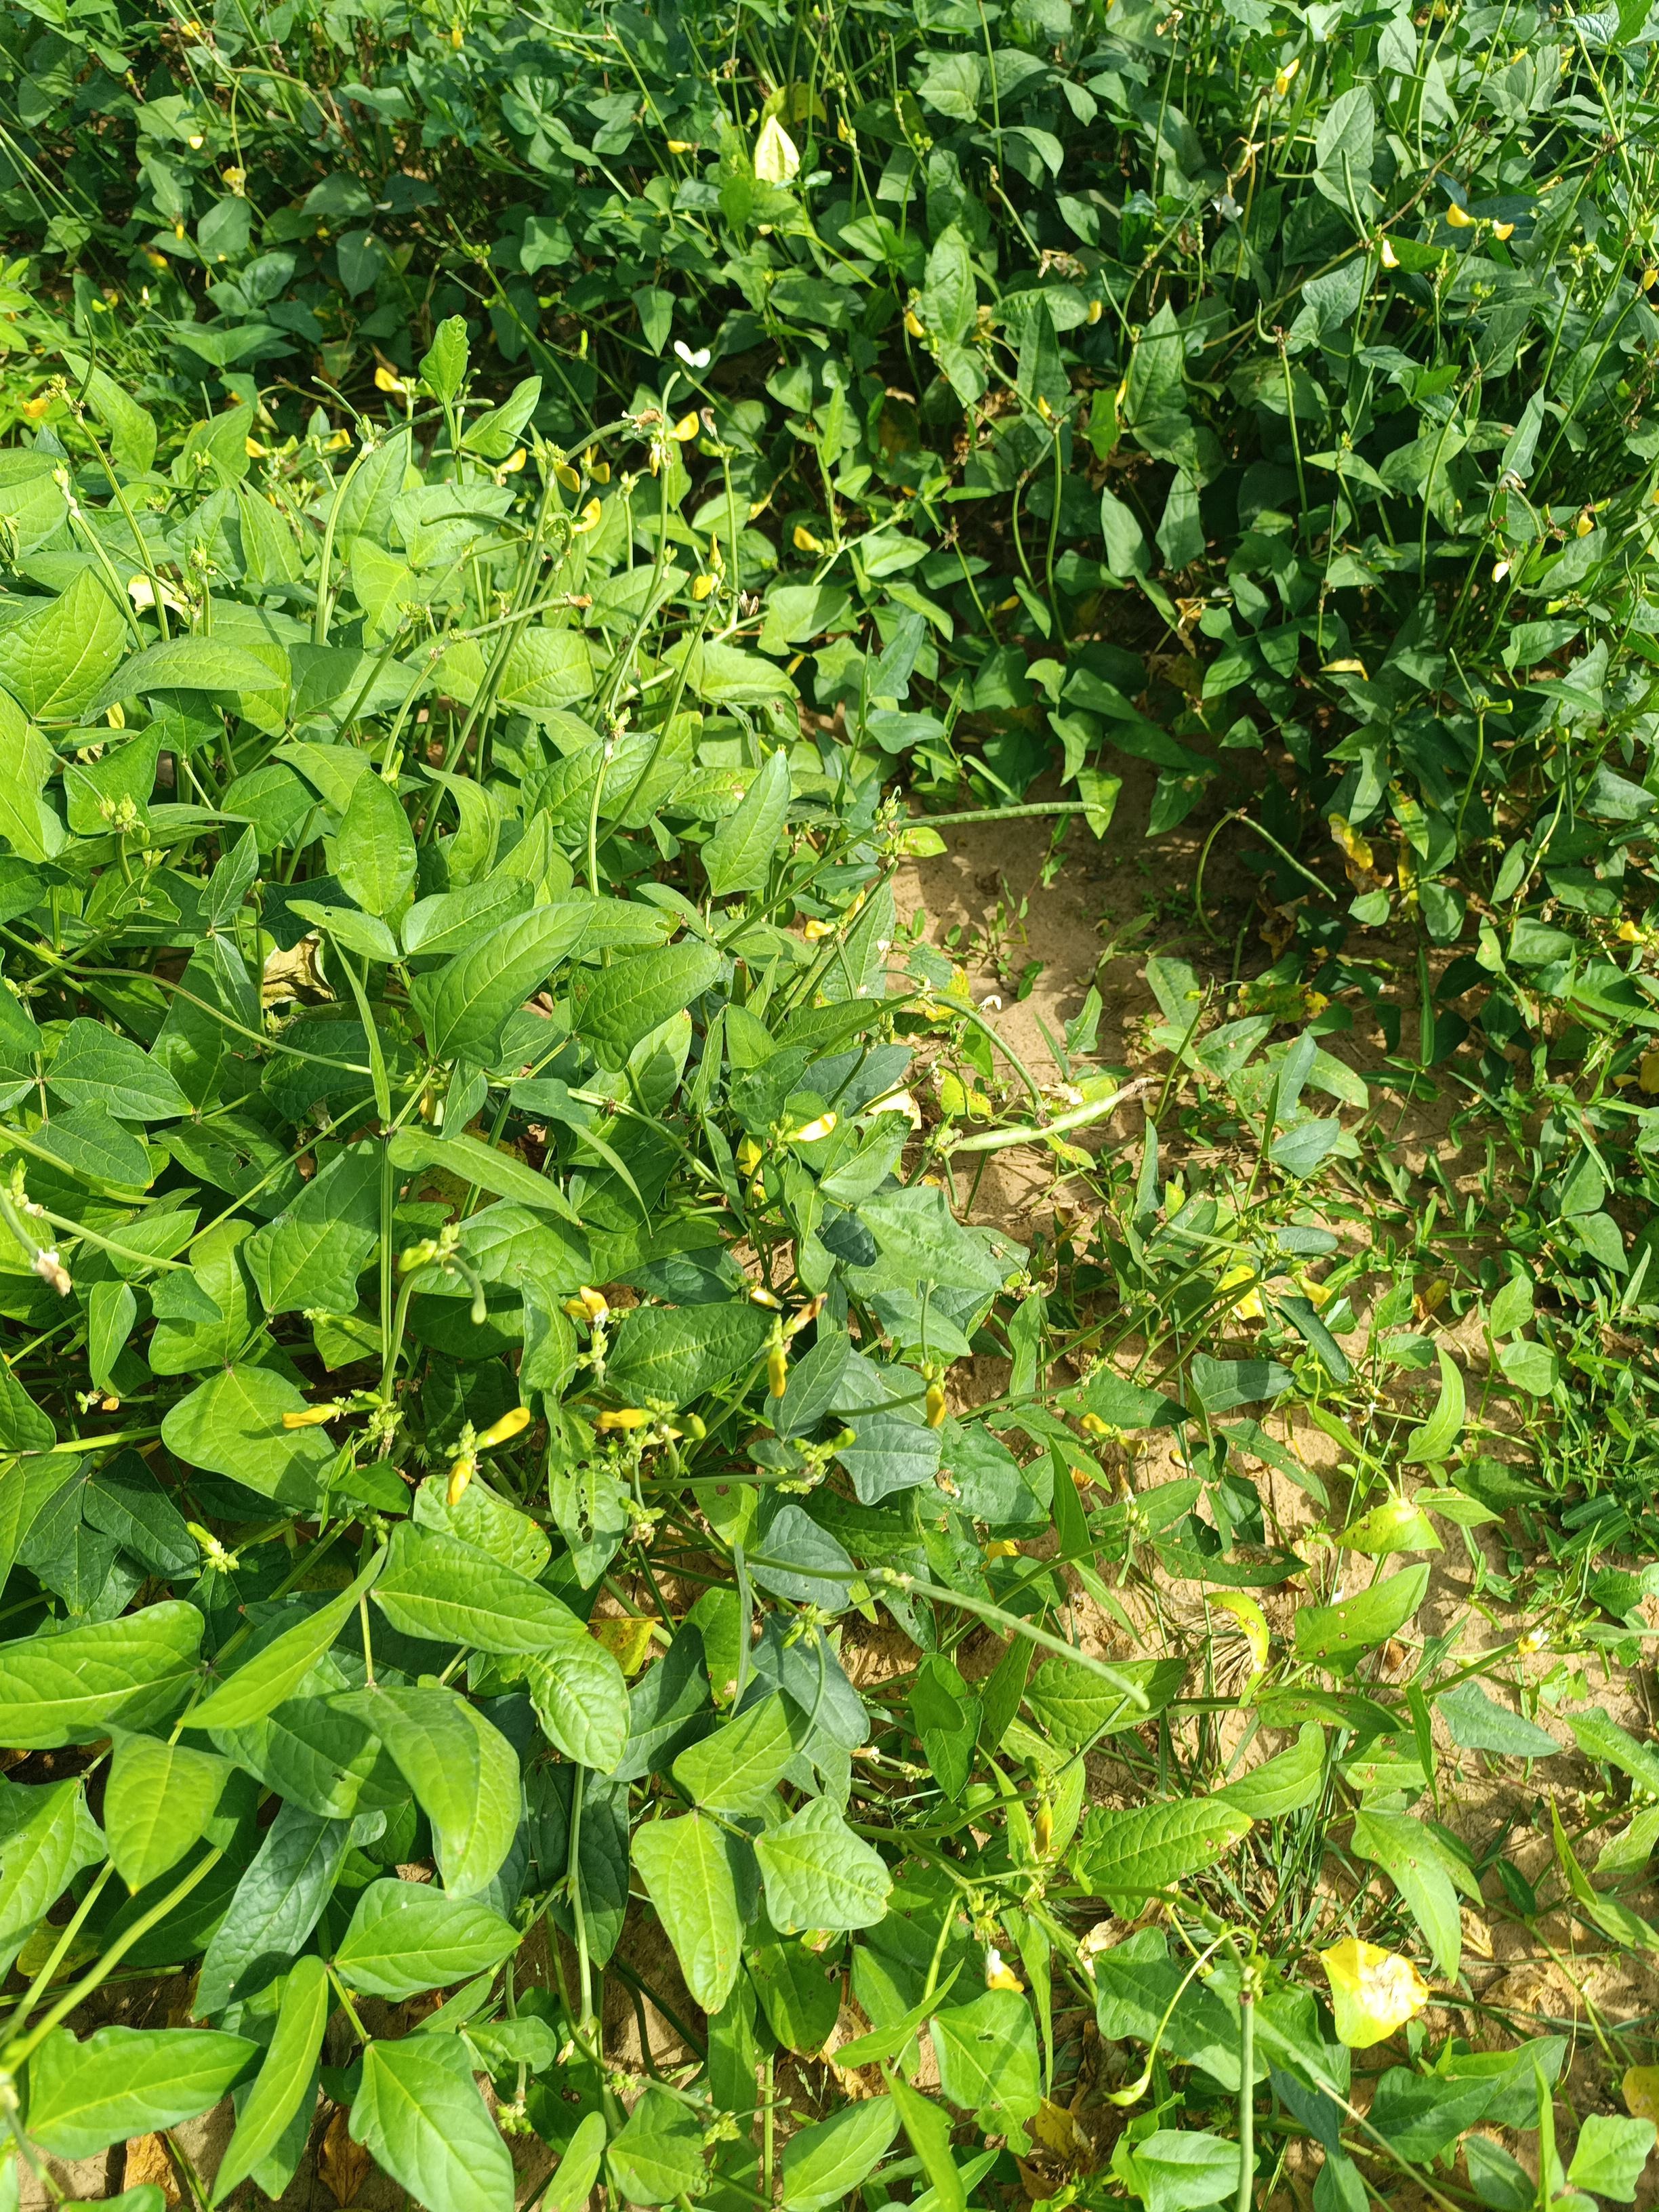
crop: cowpea
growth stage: development pod
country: Nigeria
